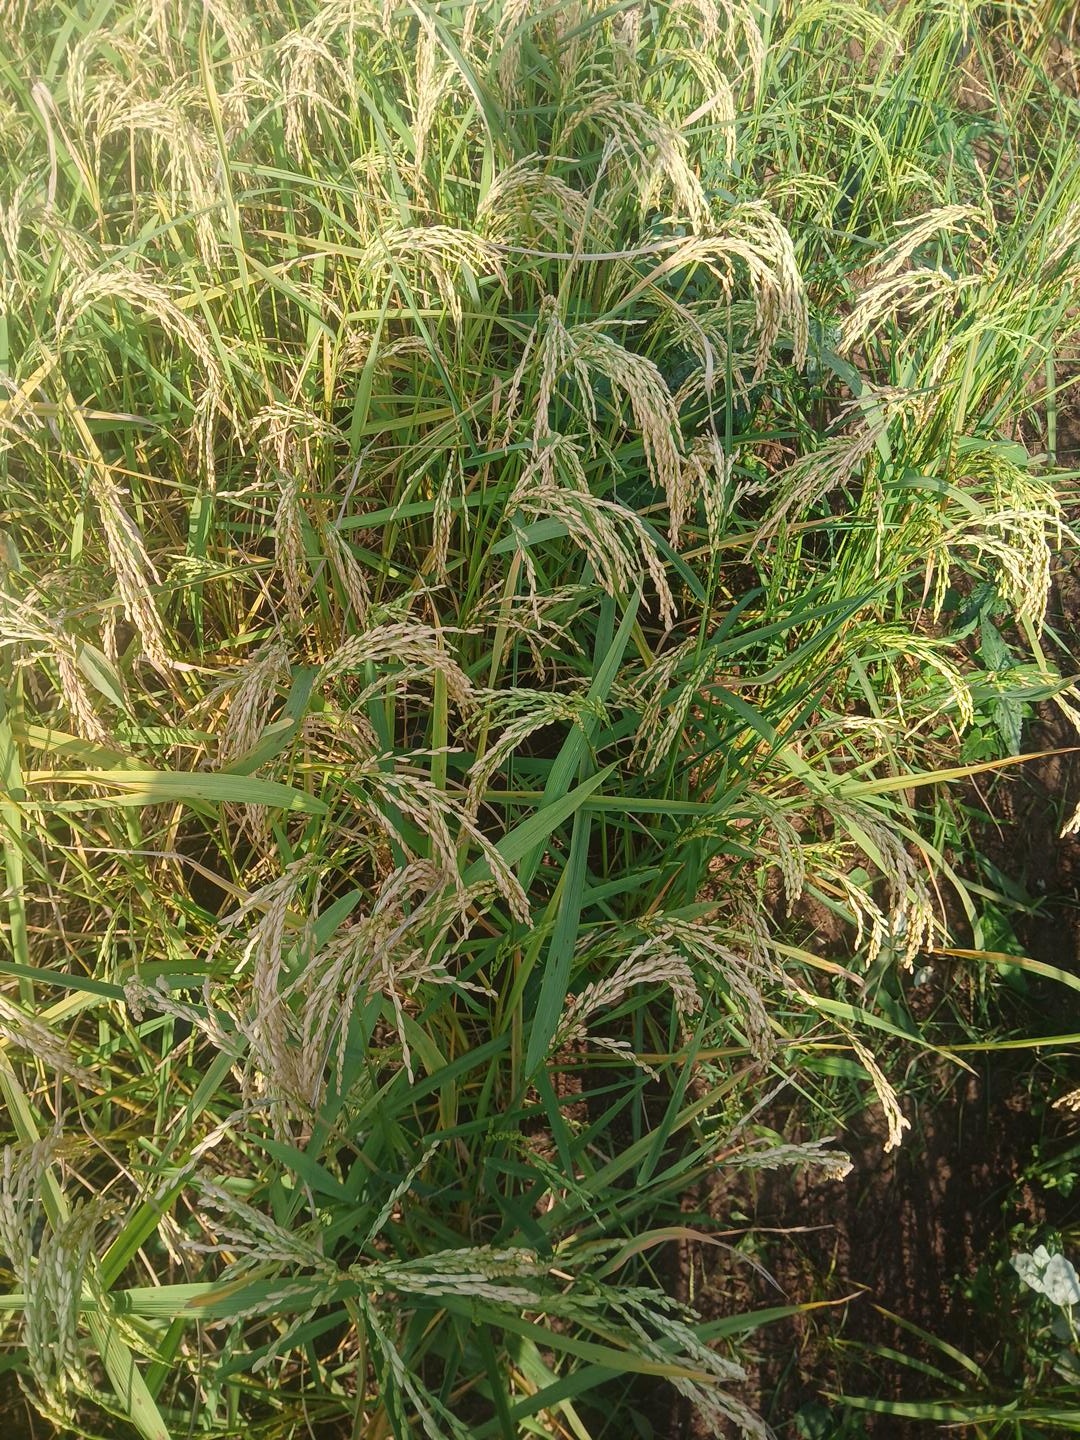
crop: rice
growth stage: ripening
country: Côte d'Ivoire
